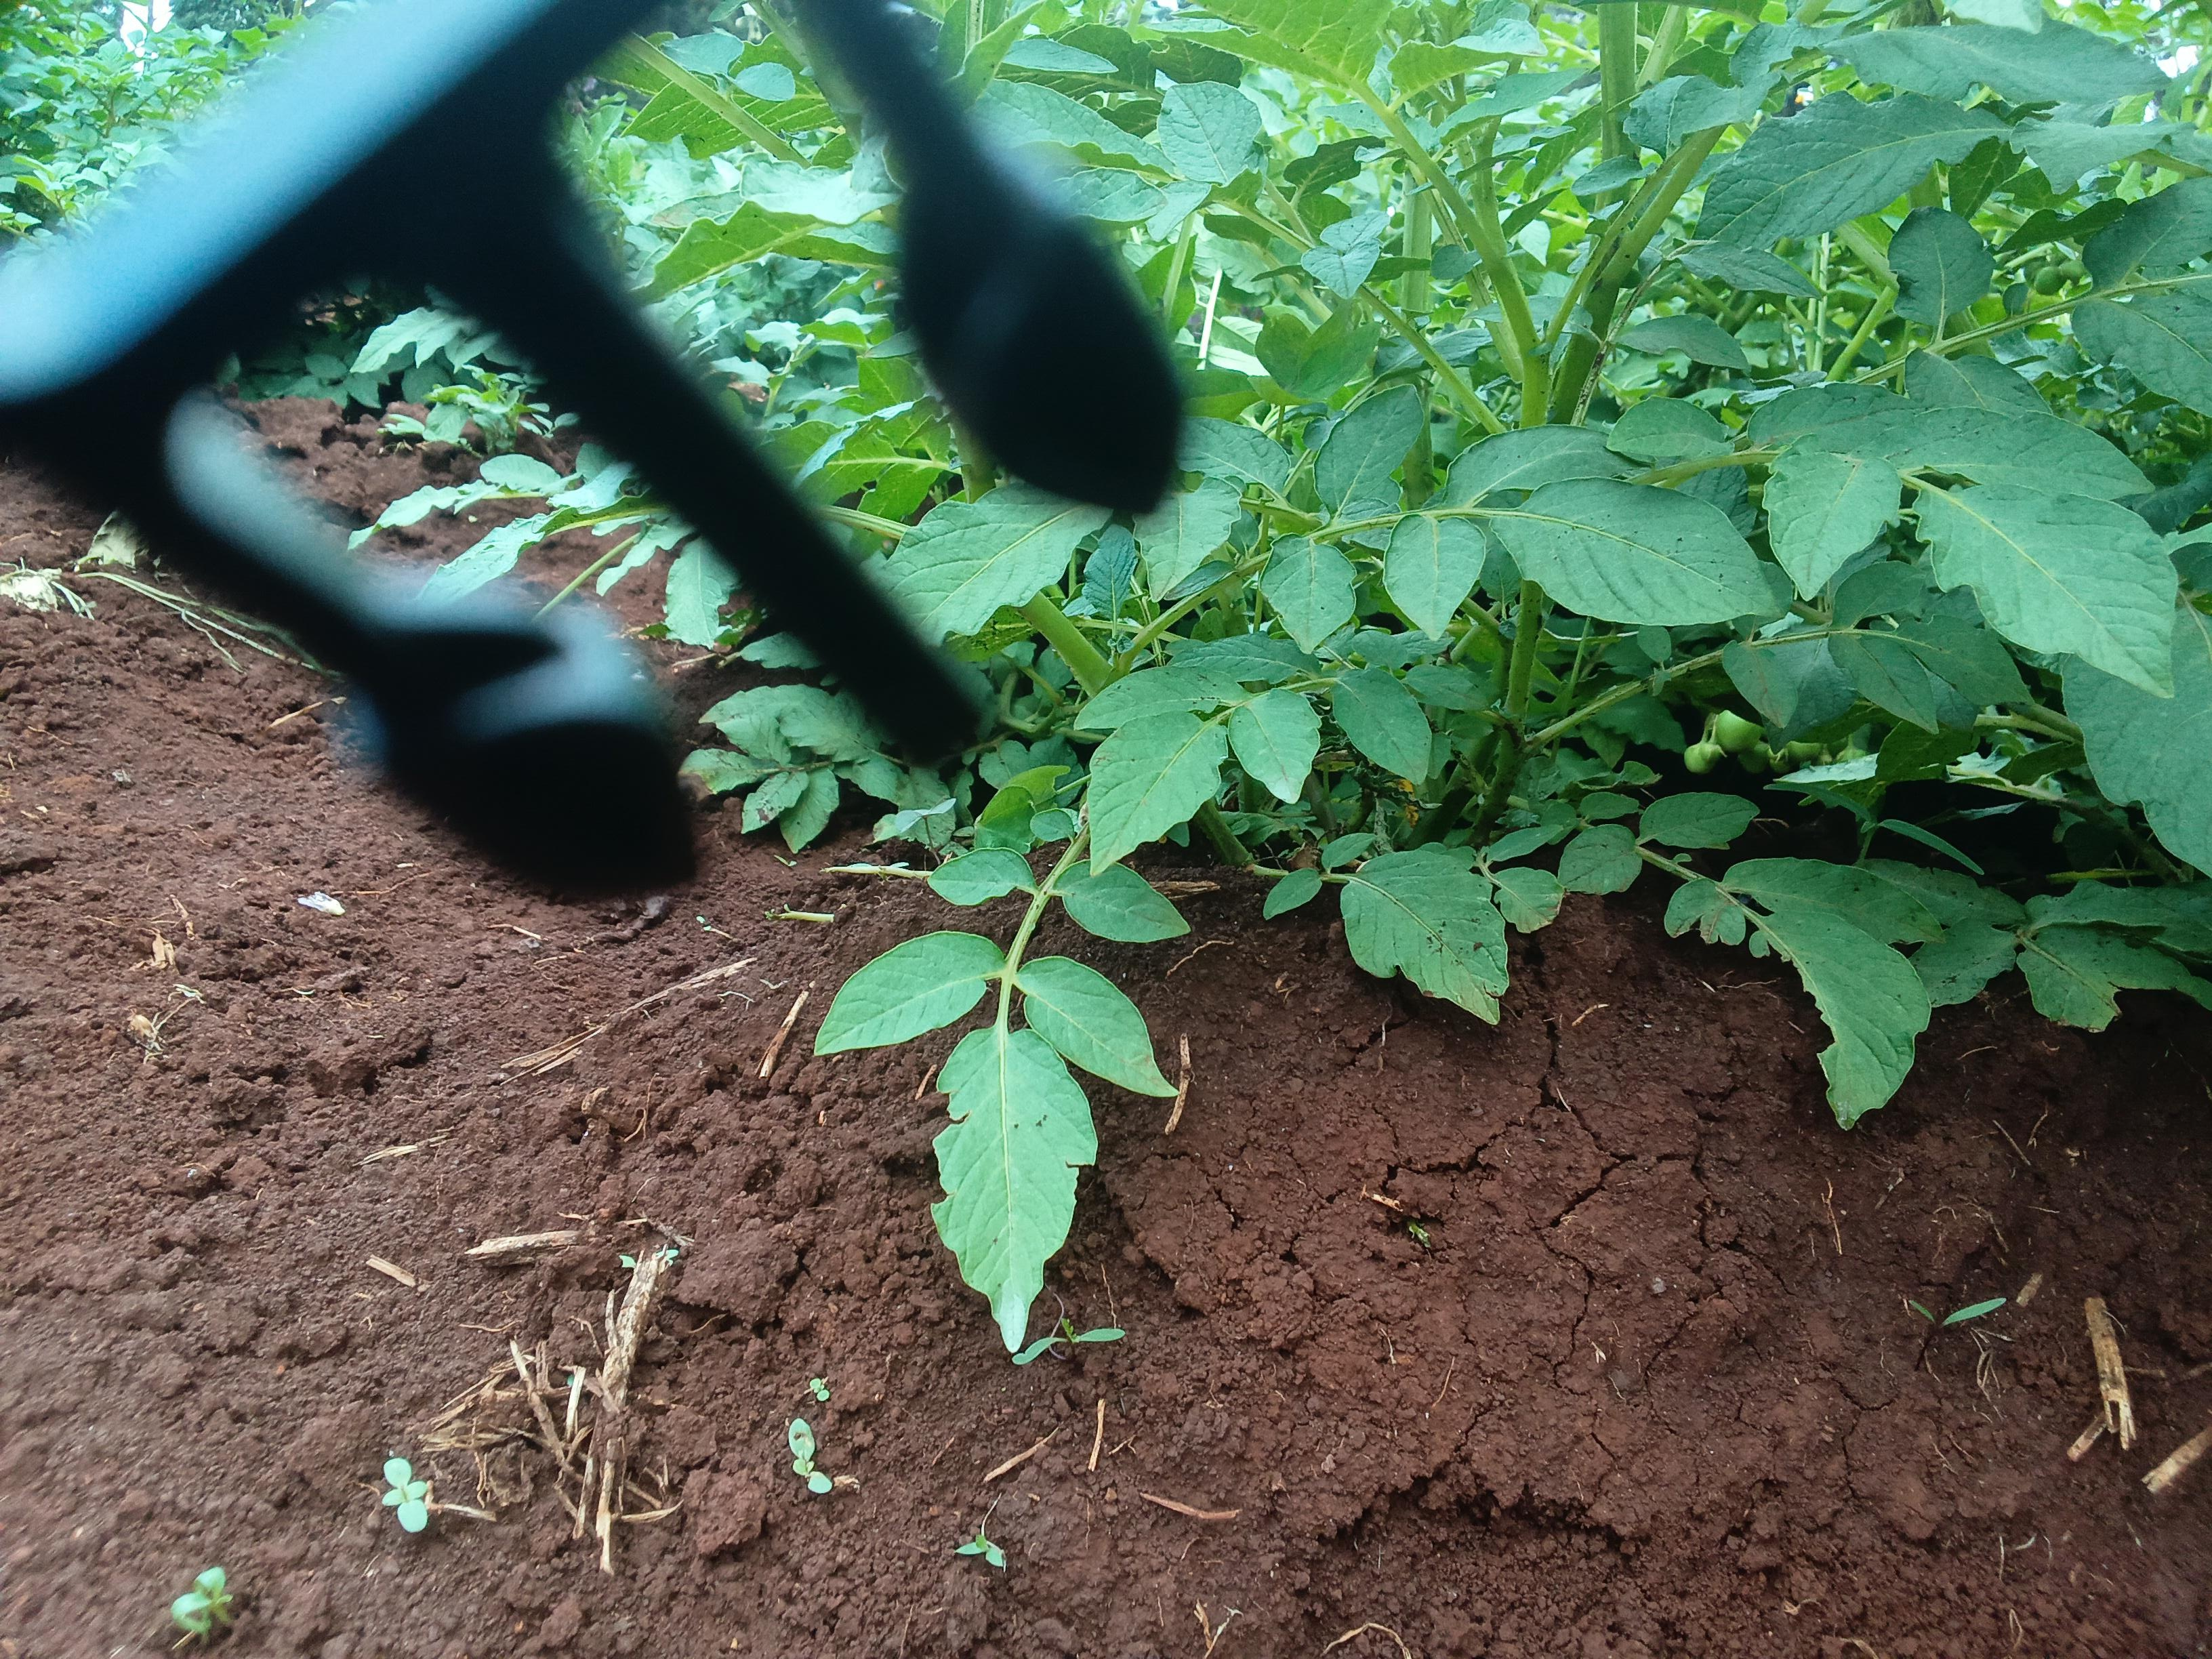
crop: potato
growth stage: flowering
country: Kenya
